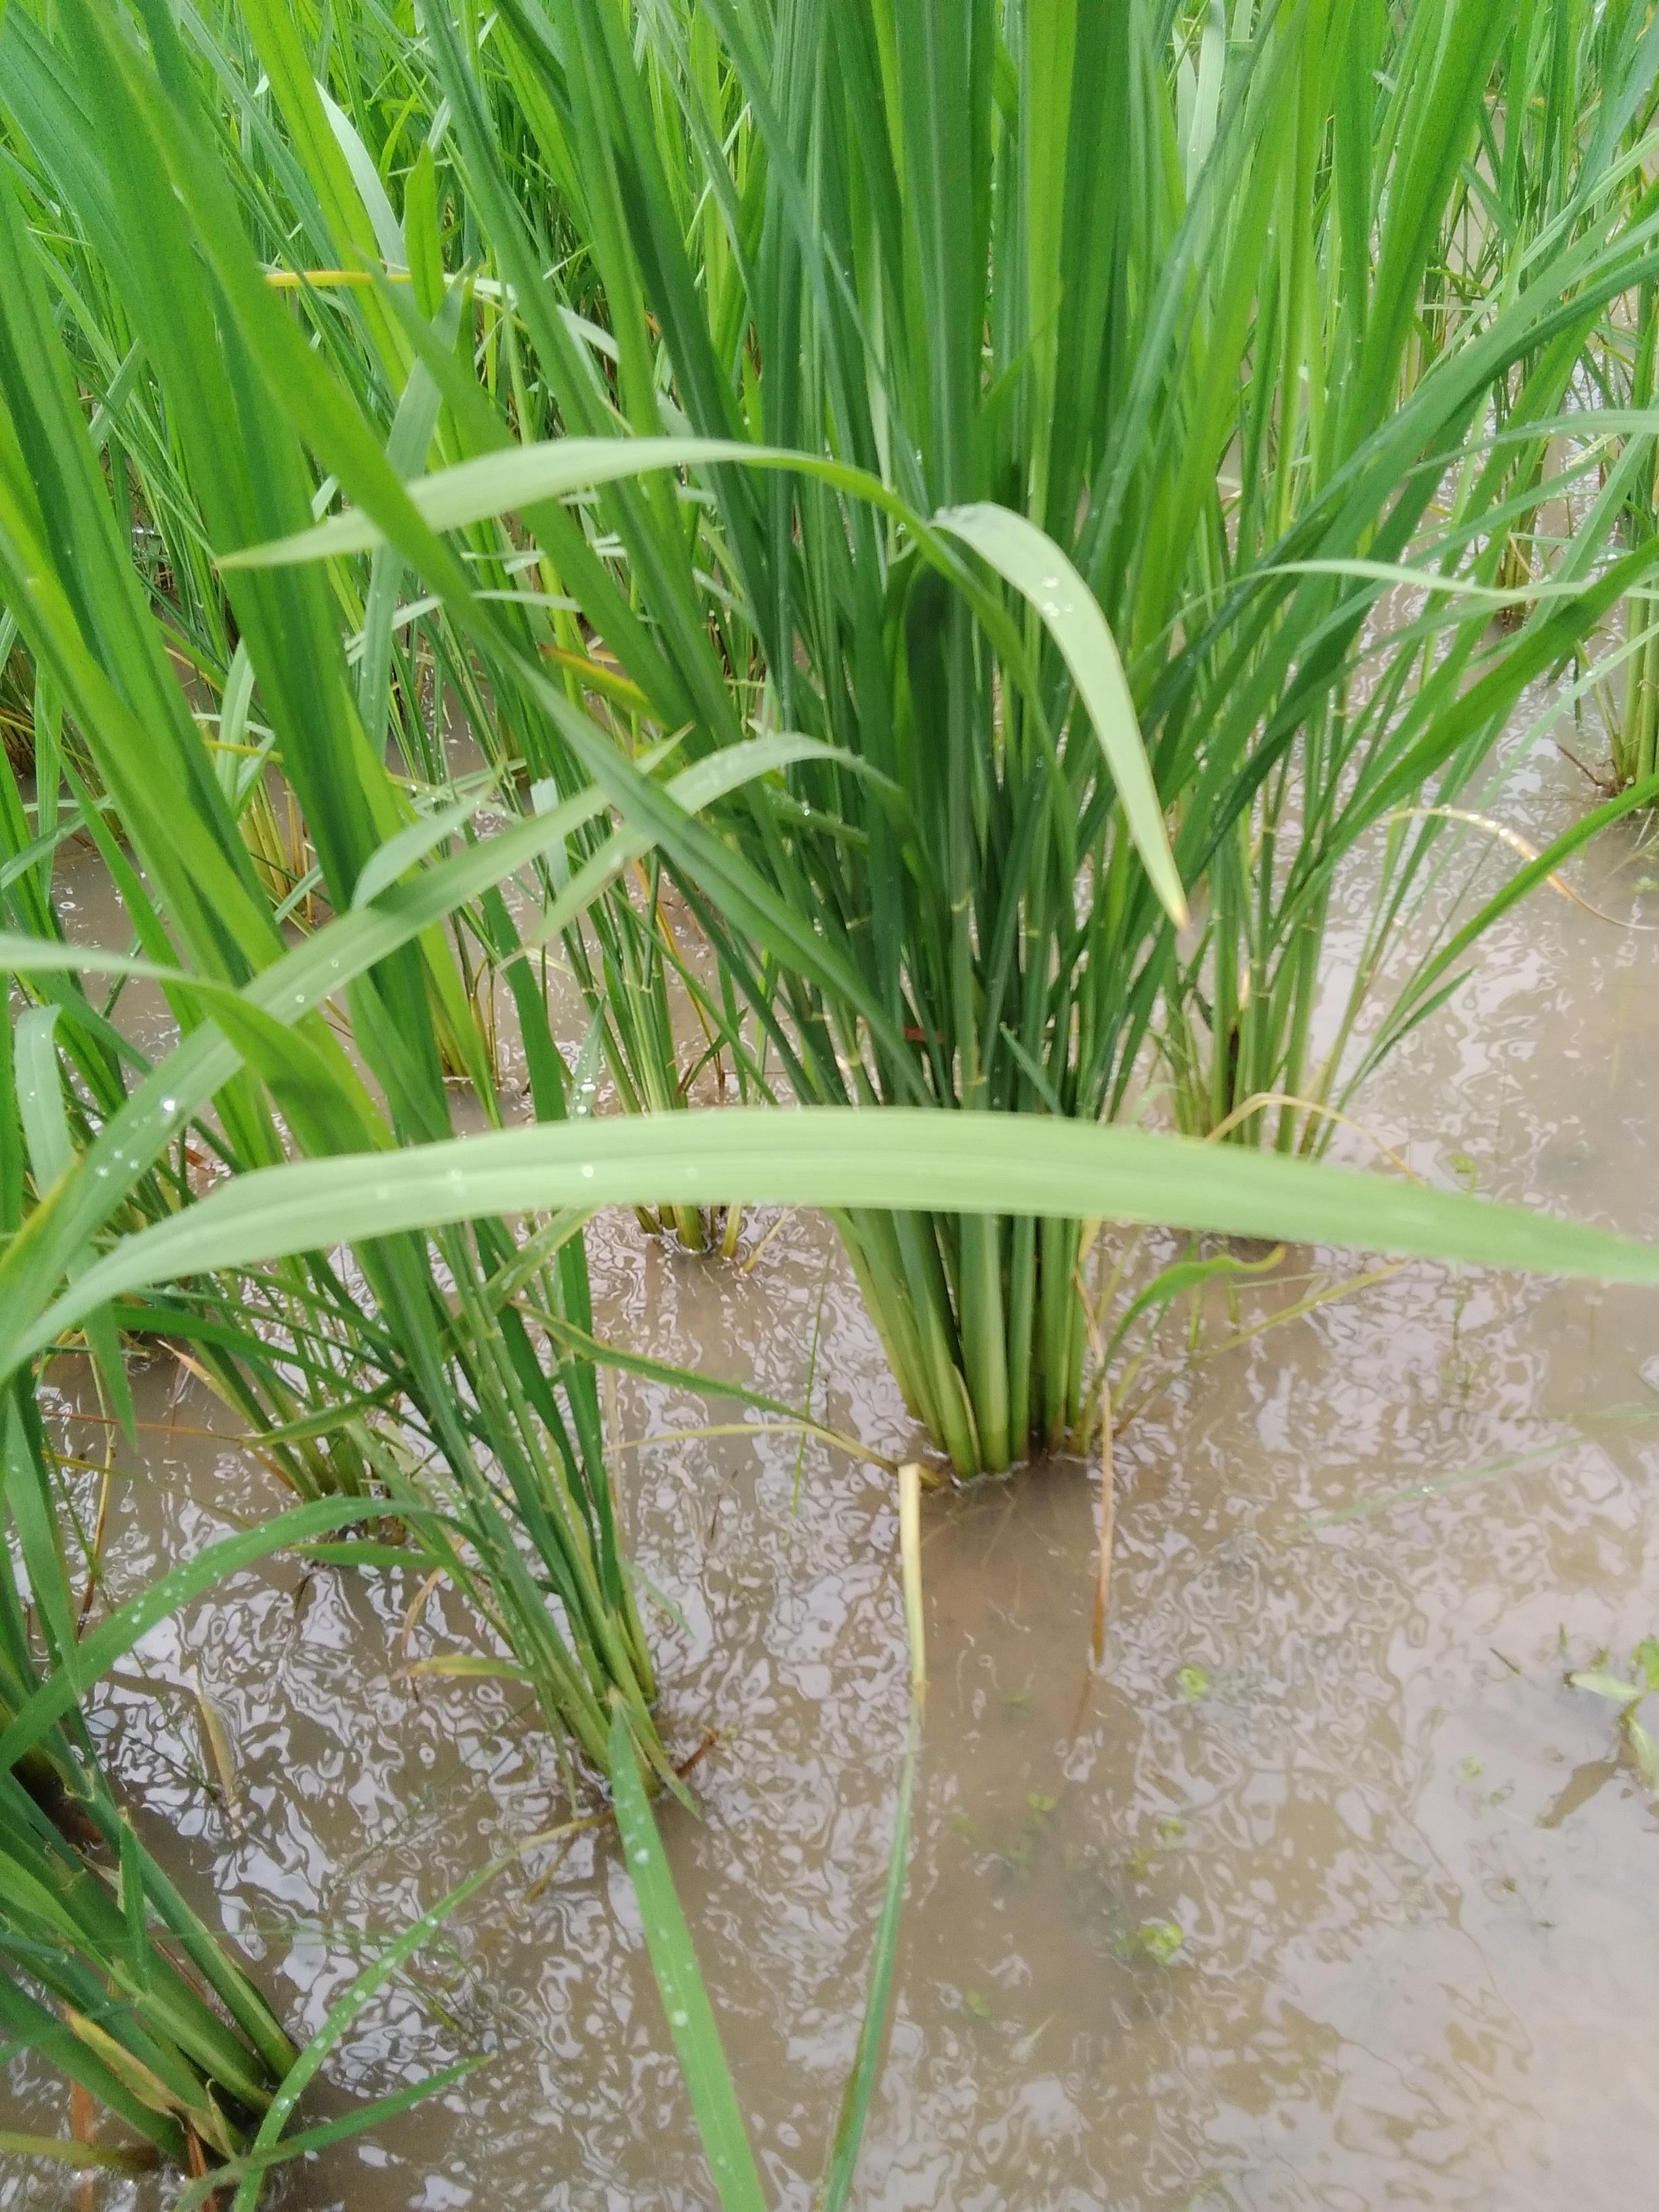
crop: rice
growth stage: elongation stem
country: Nigeria
